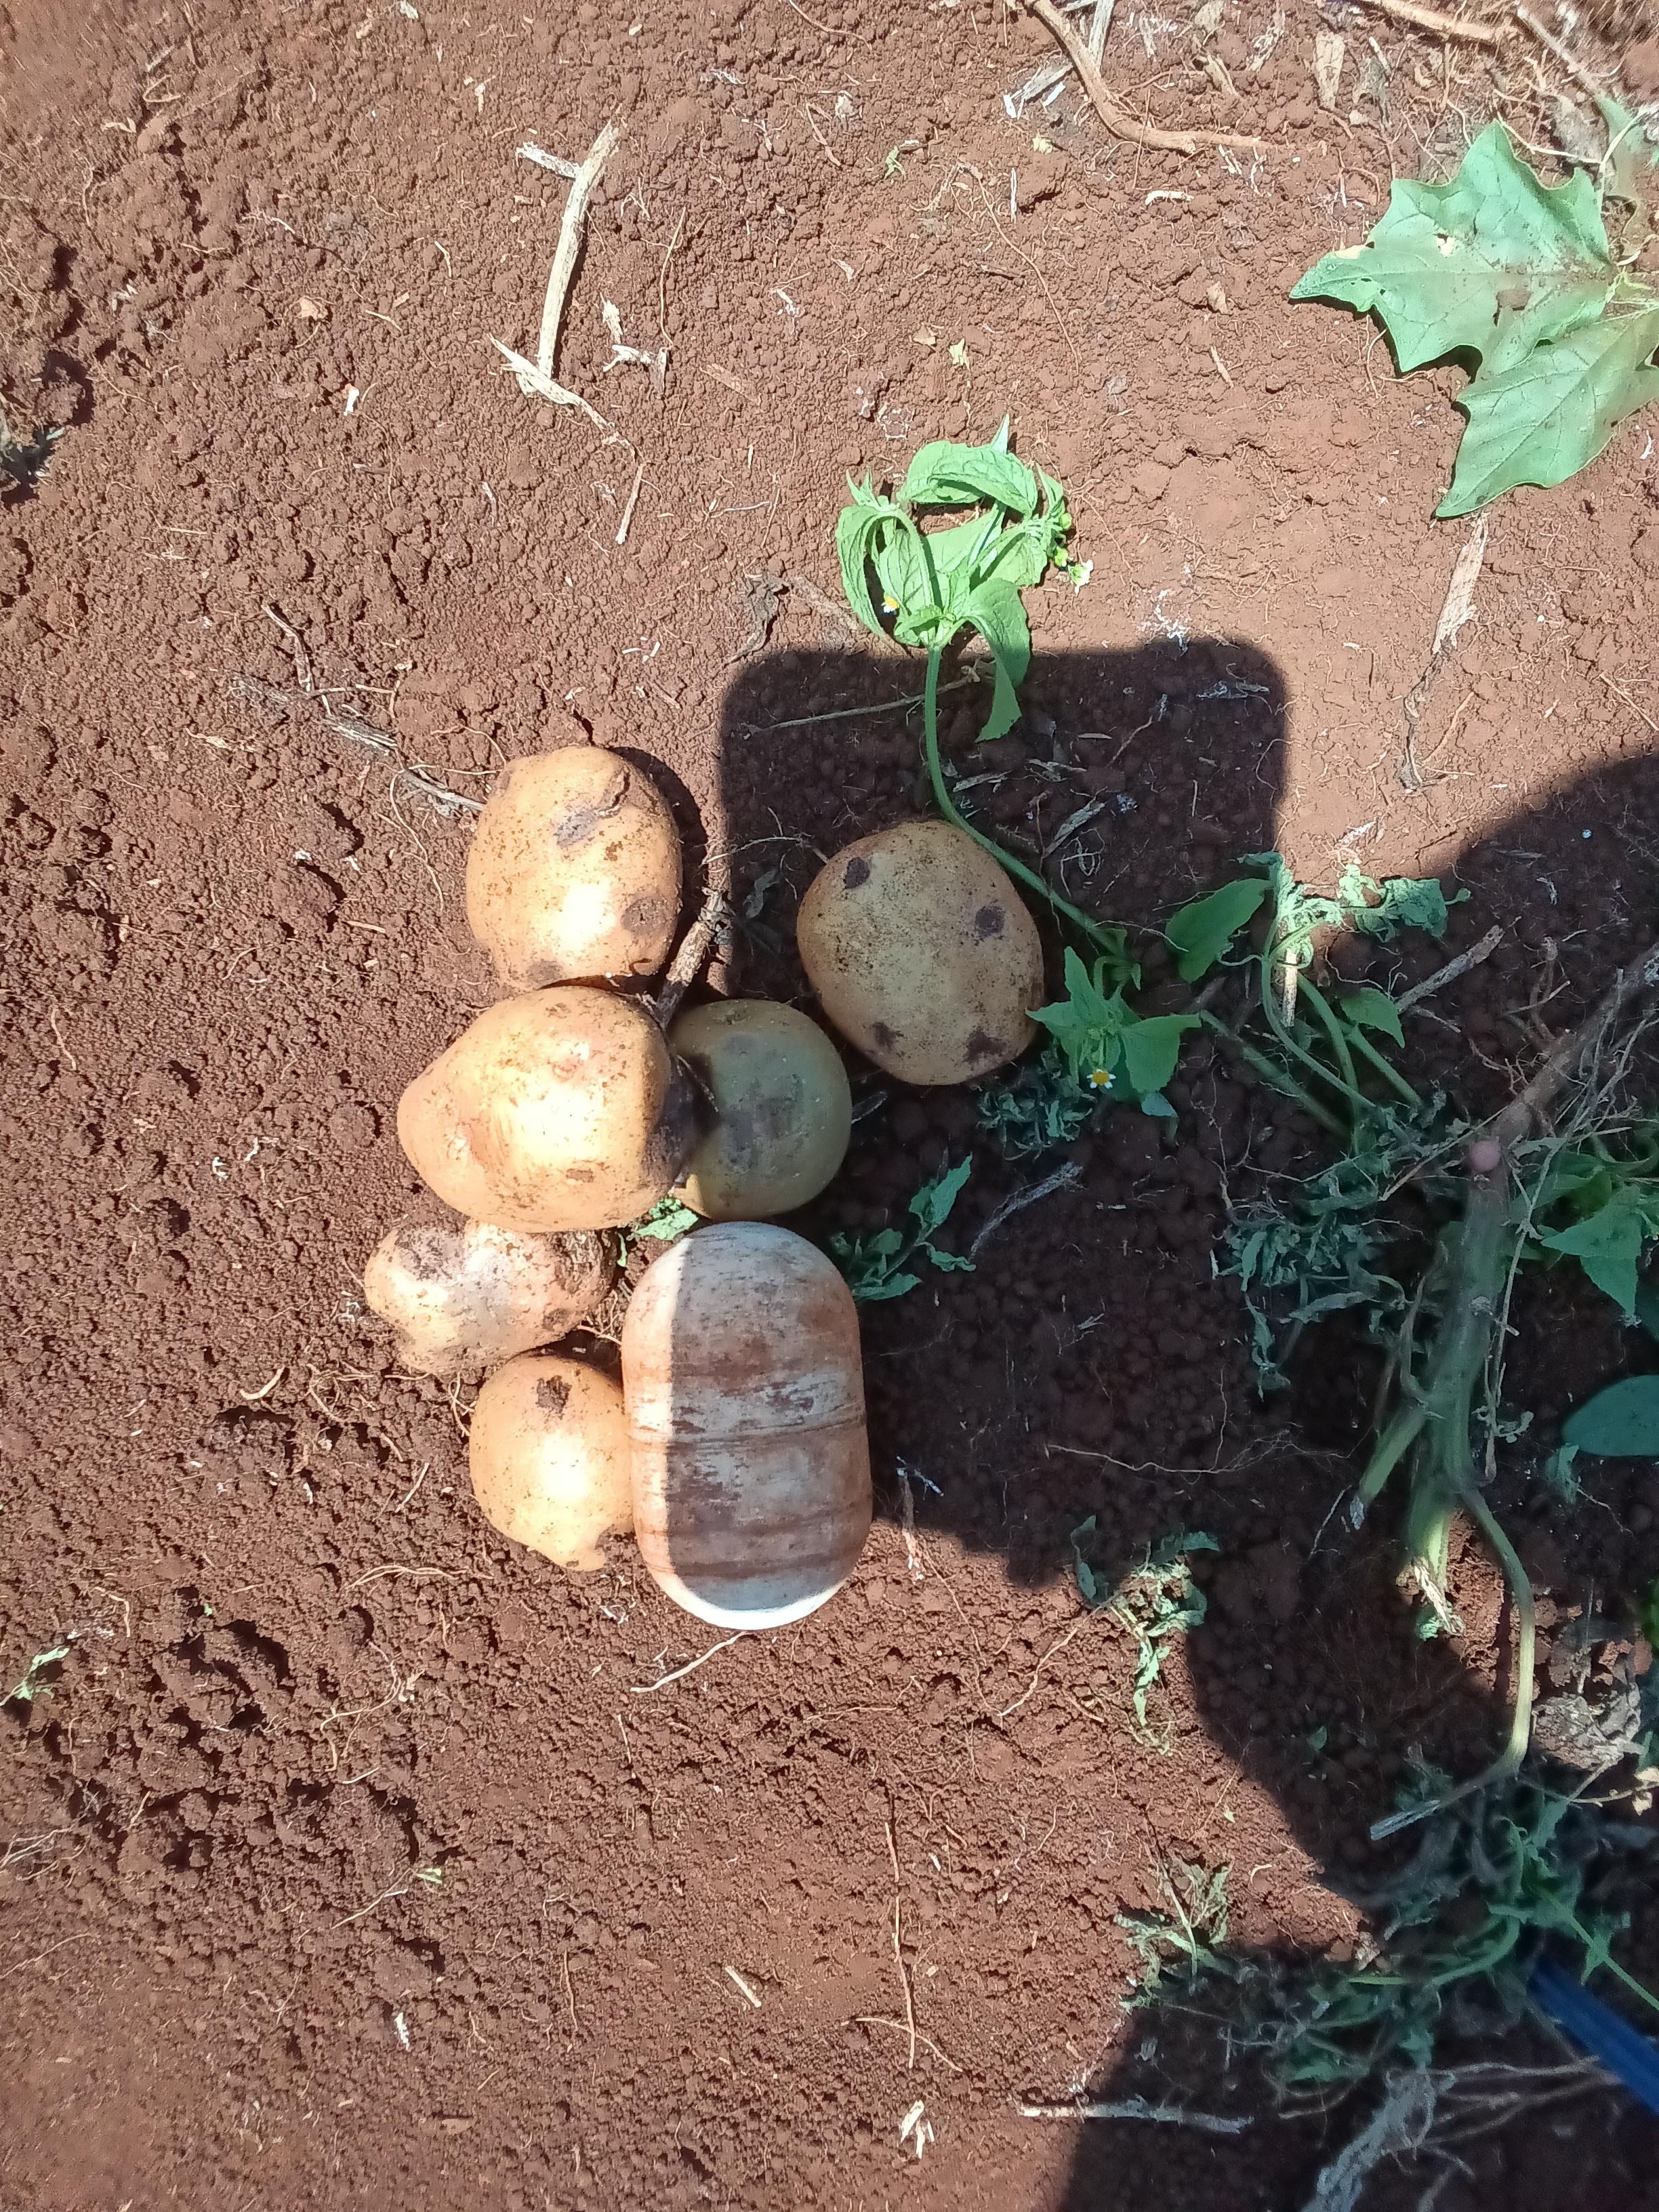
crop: potato
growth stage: harvest
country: Kenya
